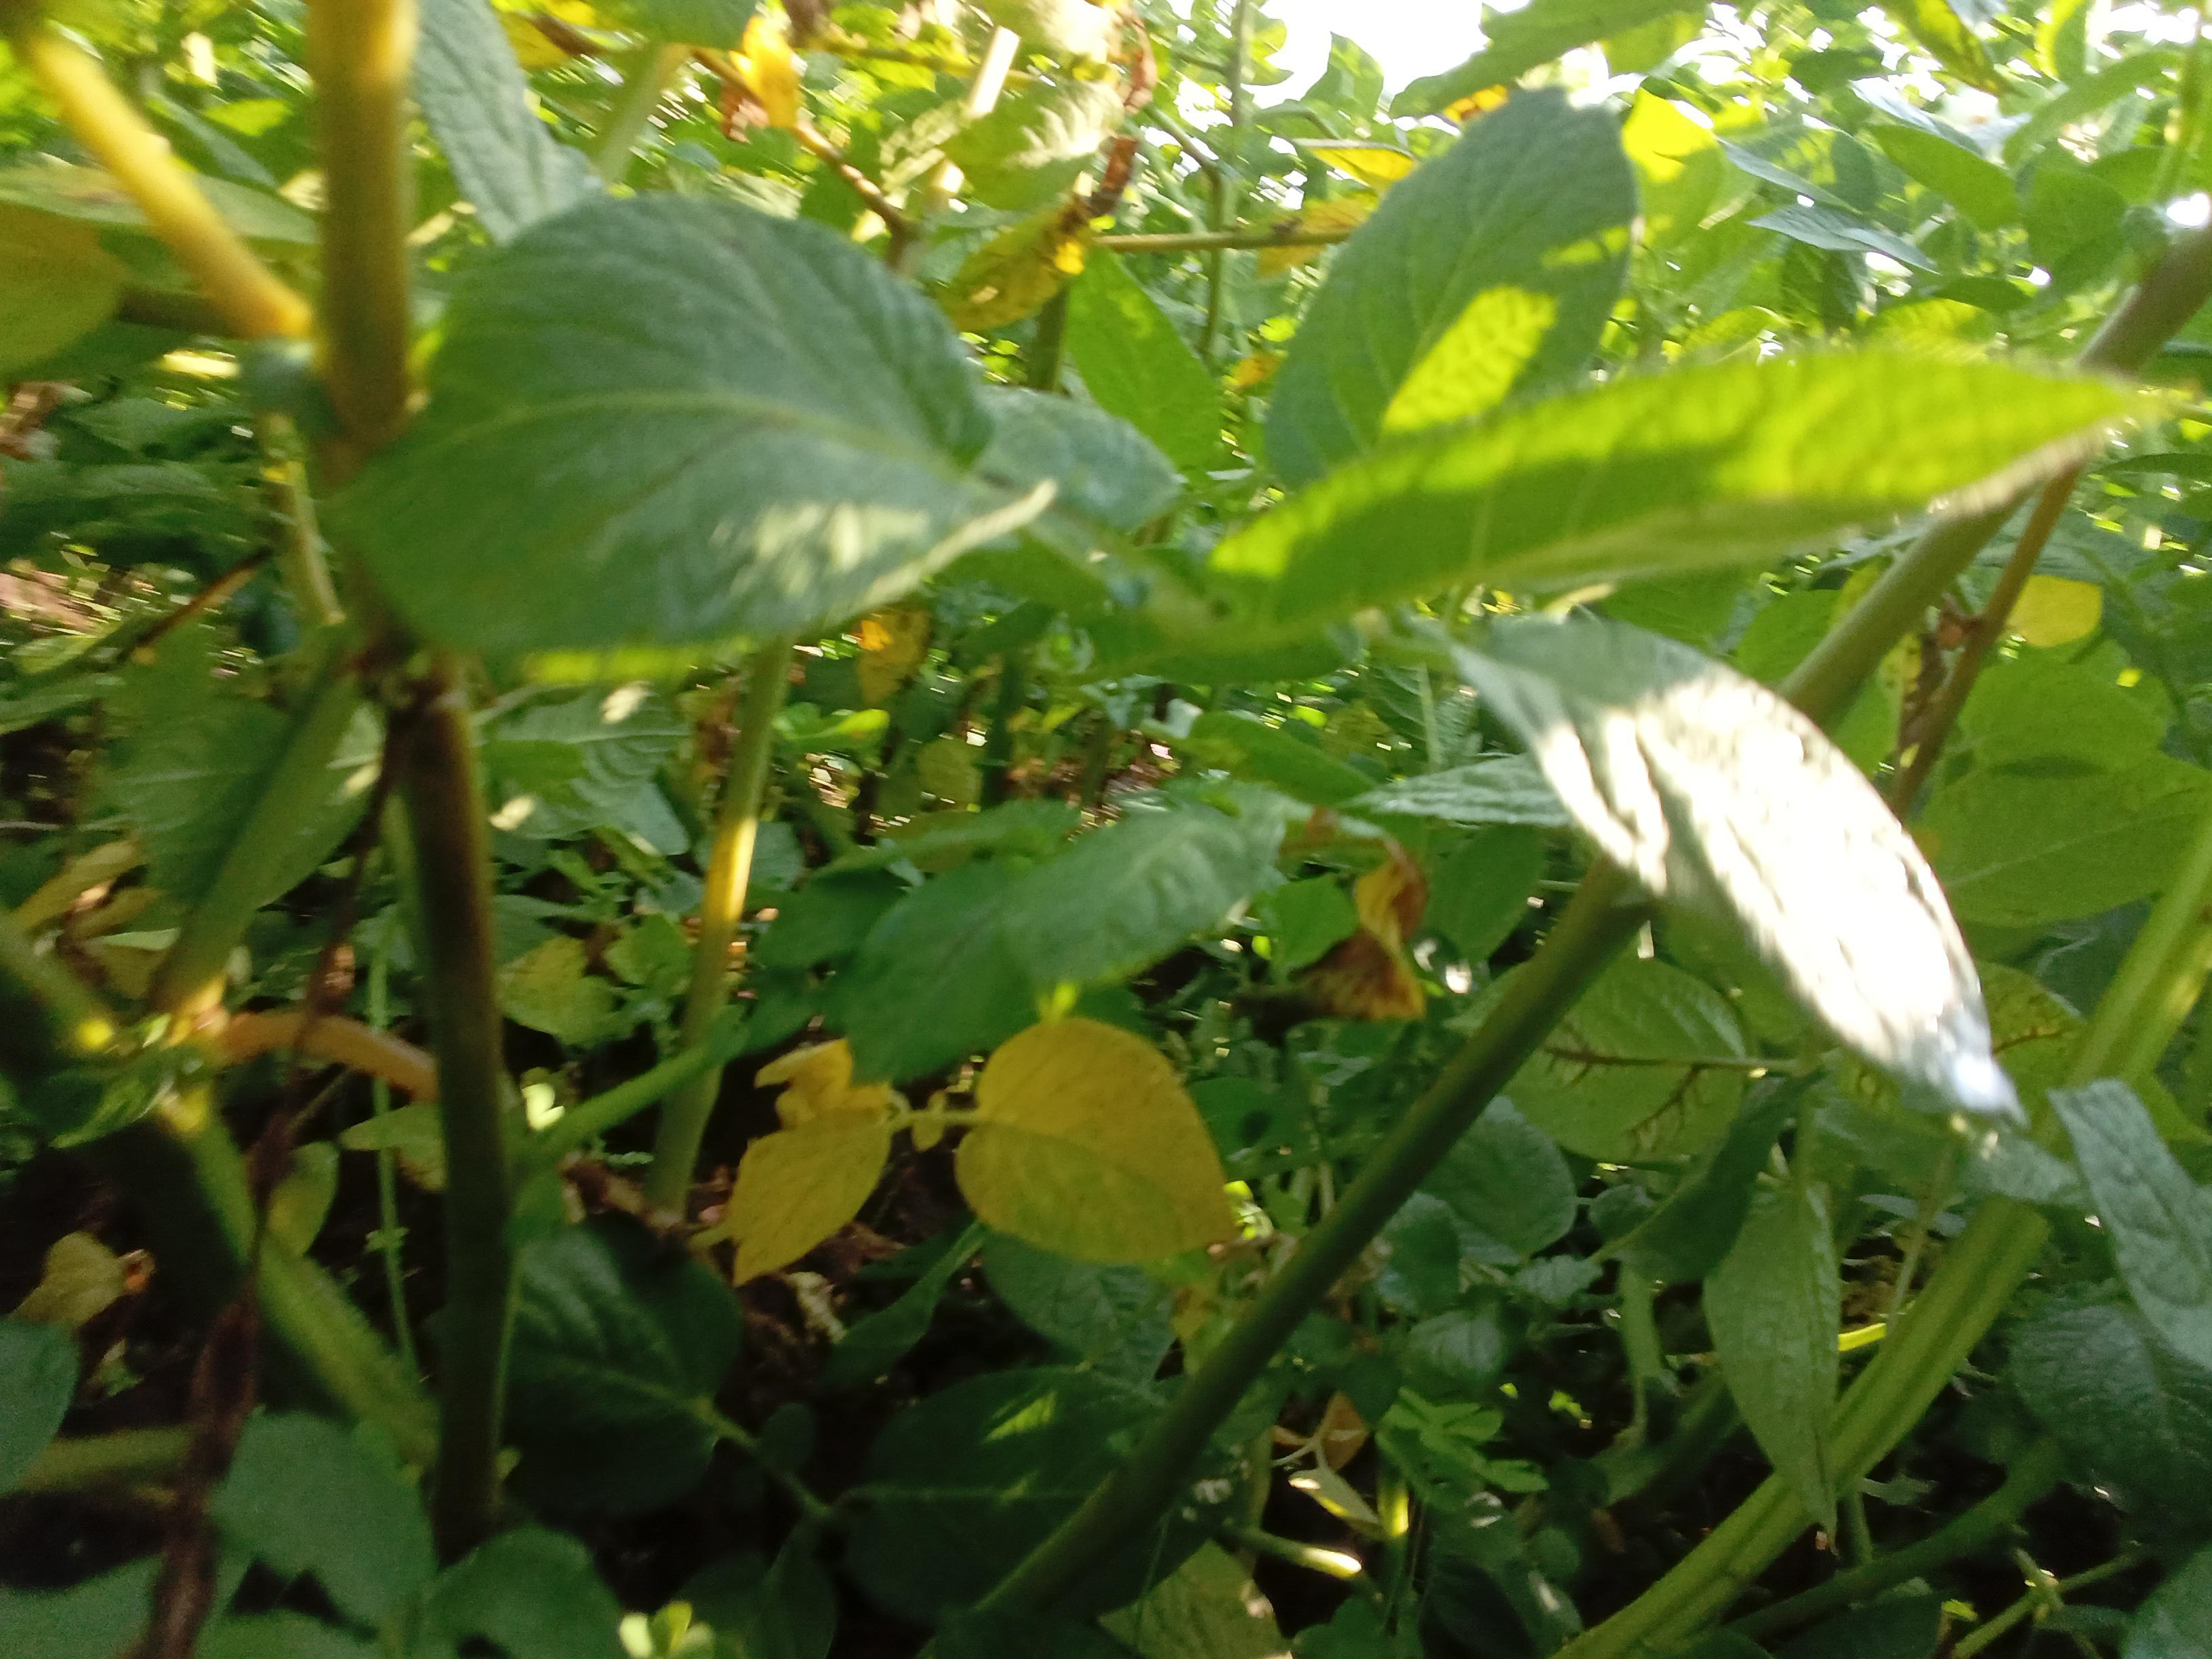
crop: potato
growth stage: flowering
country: Kenya
